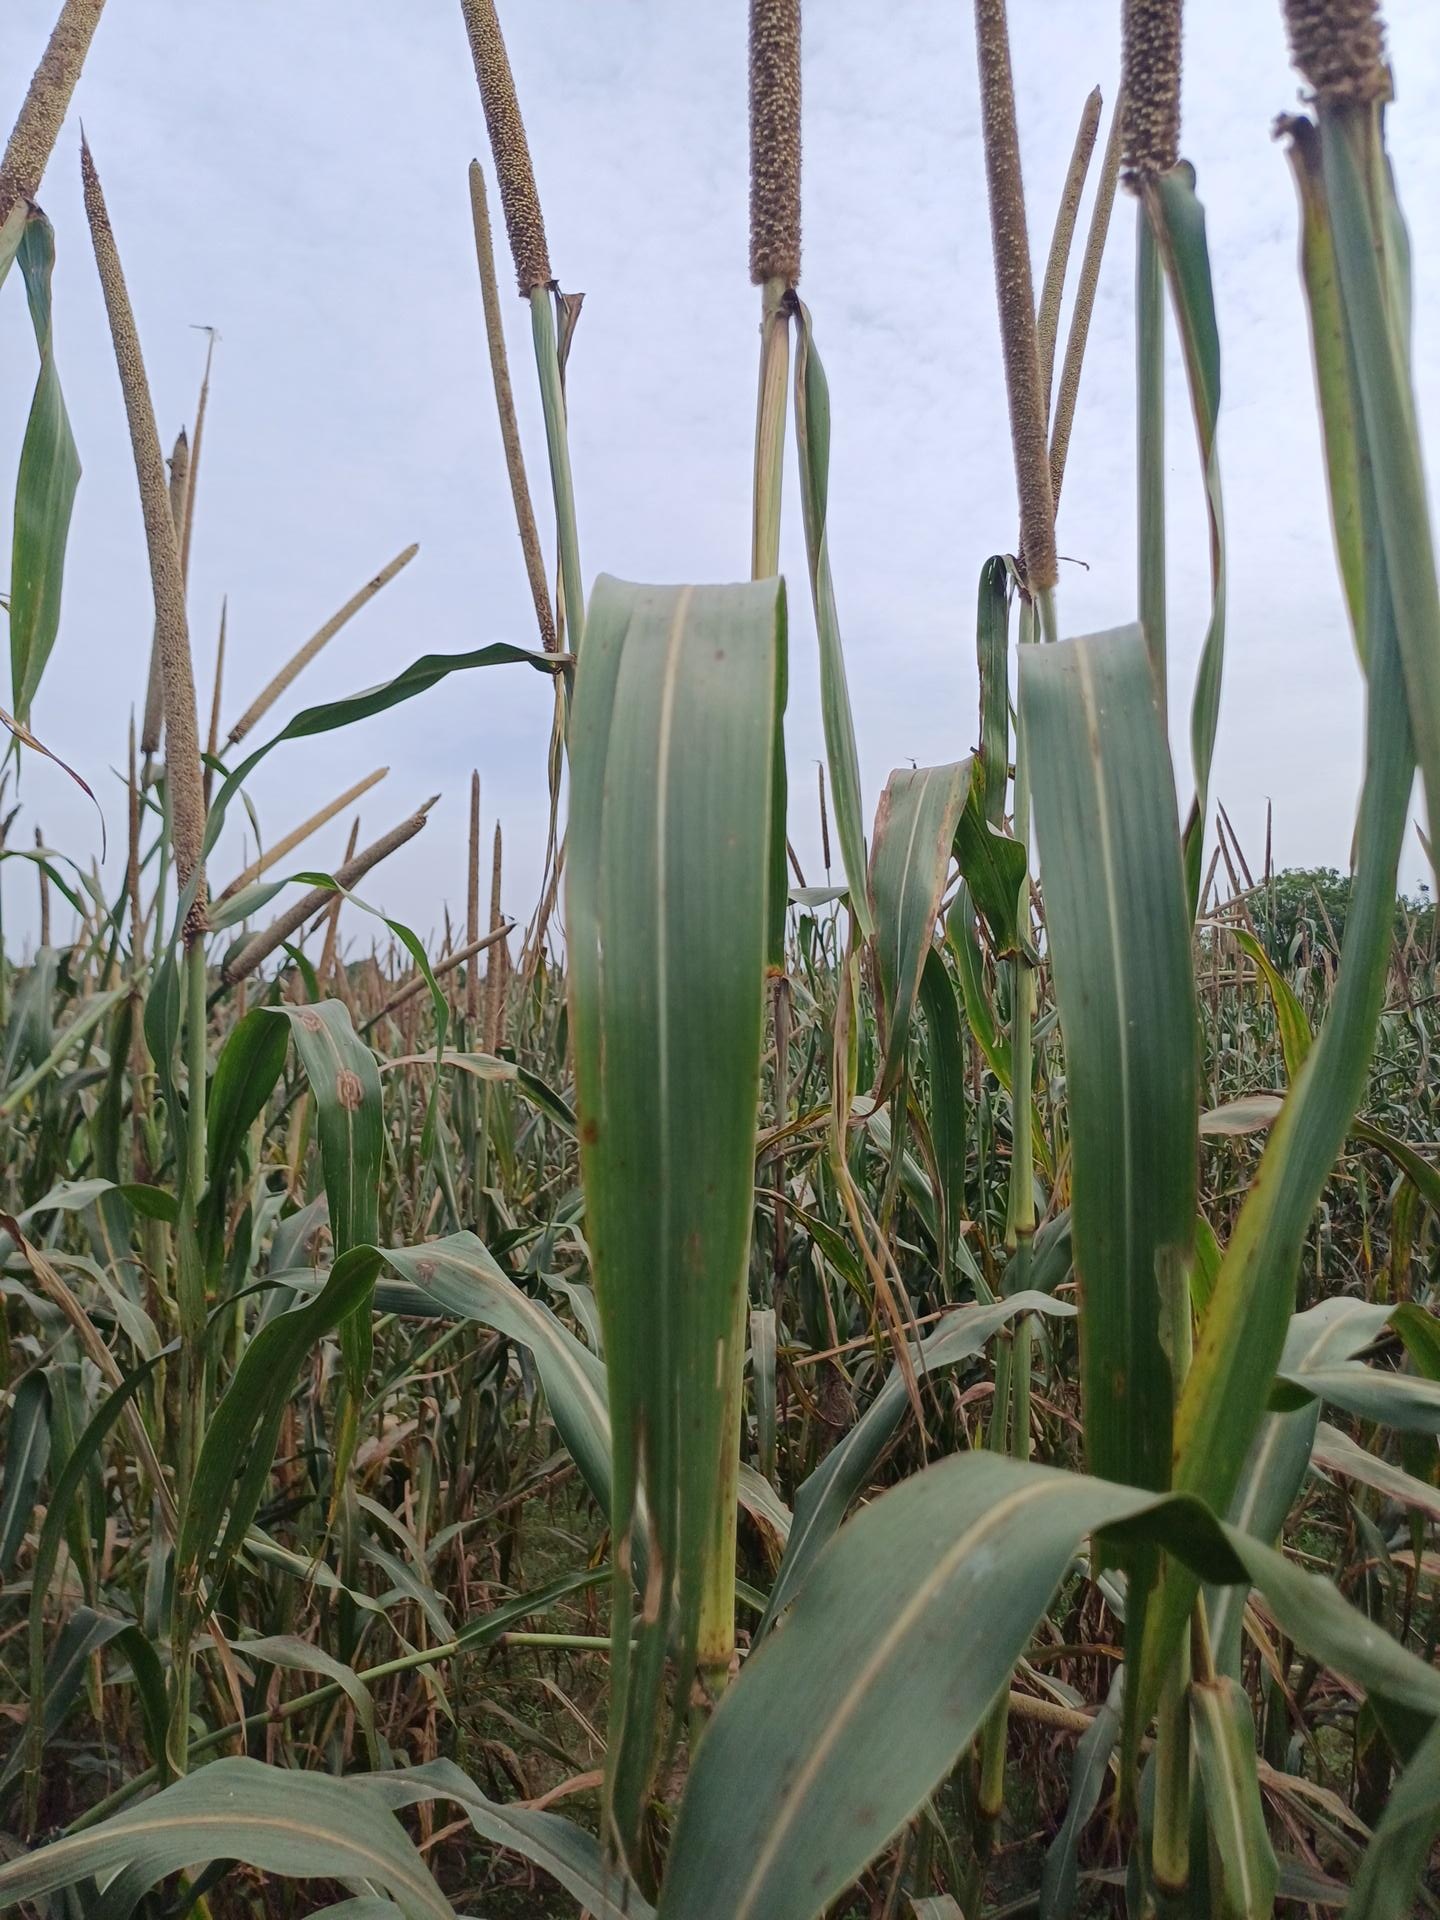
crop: pearl millet
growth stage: filling grain
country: Senegal
